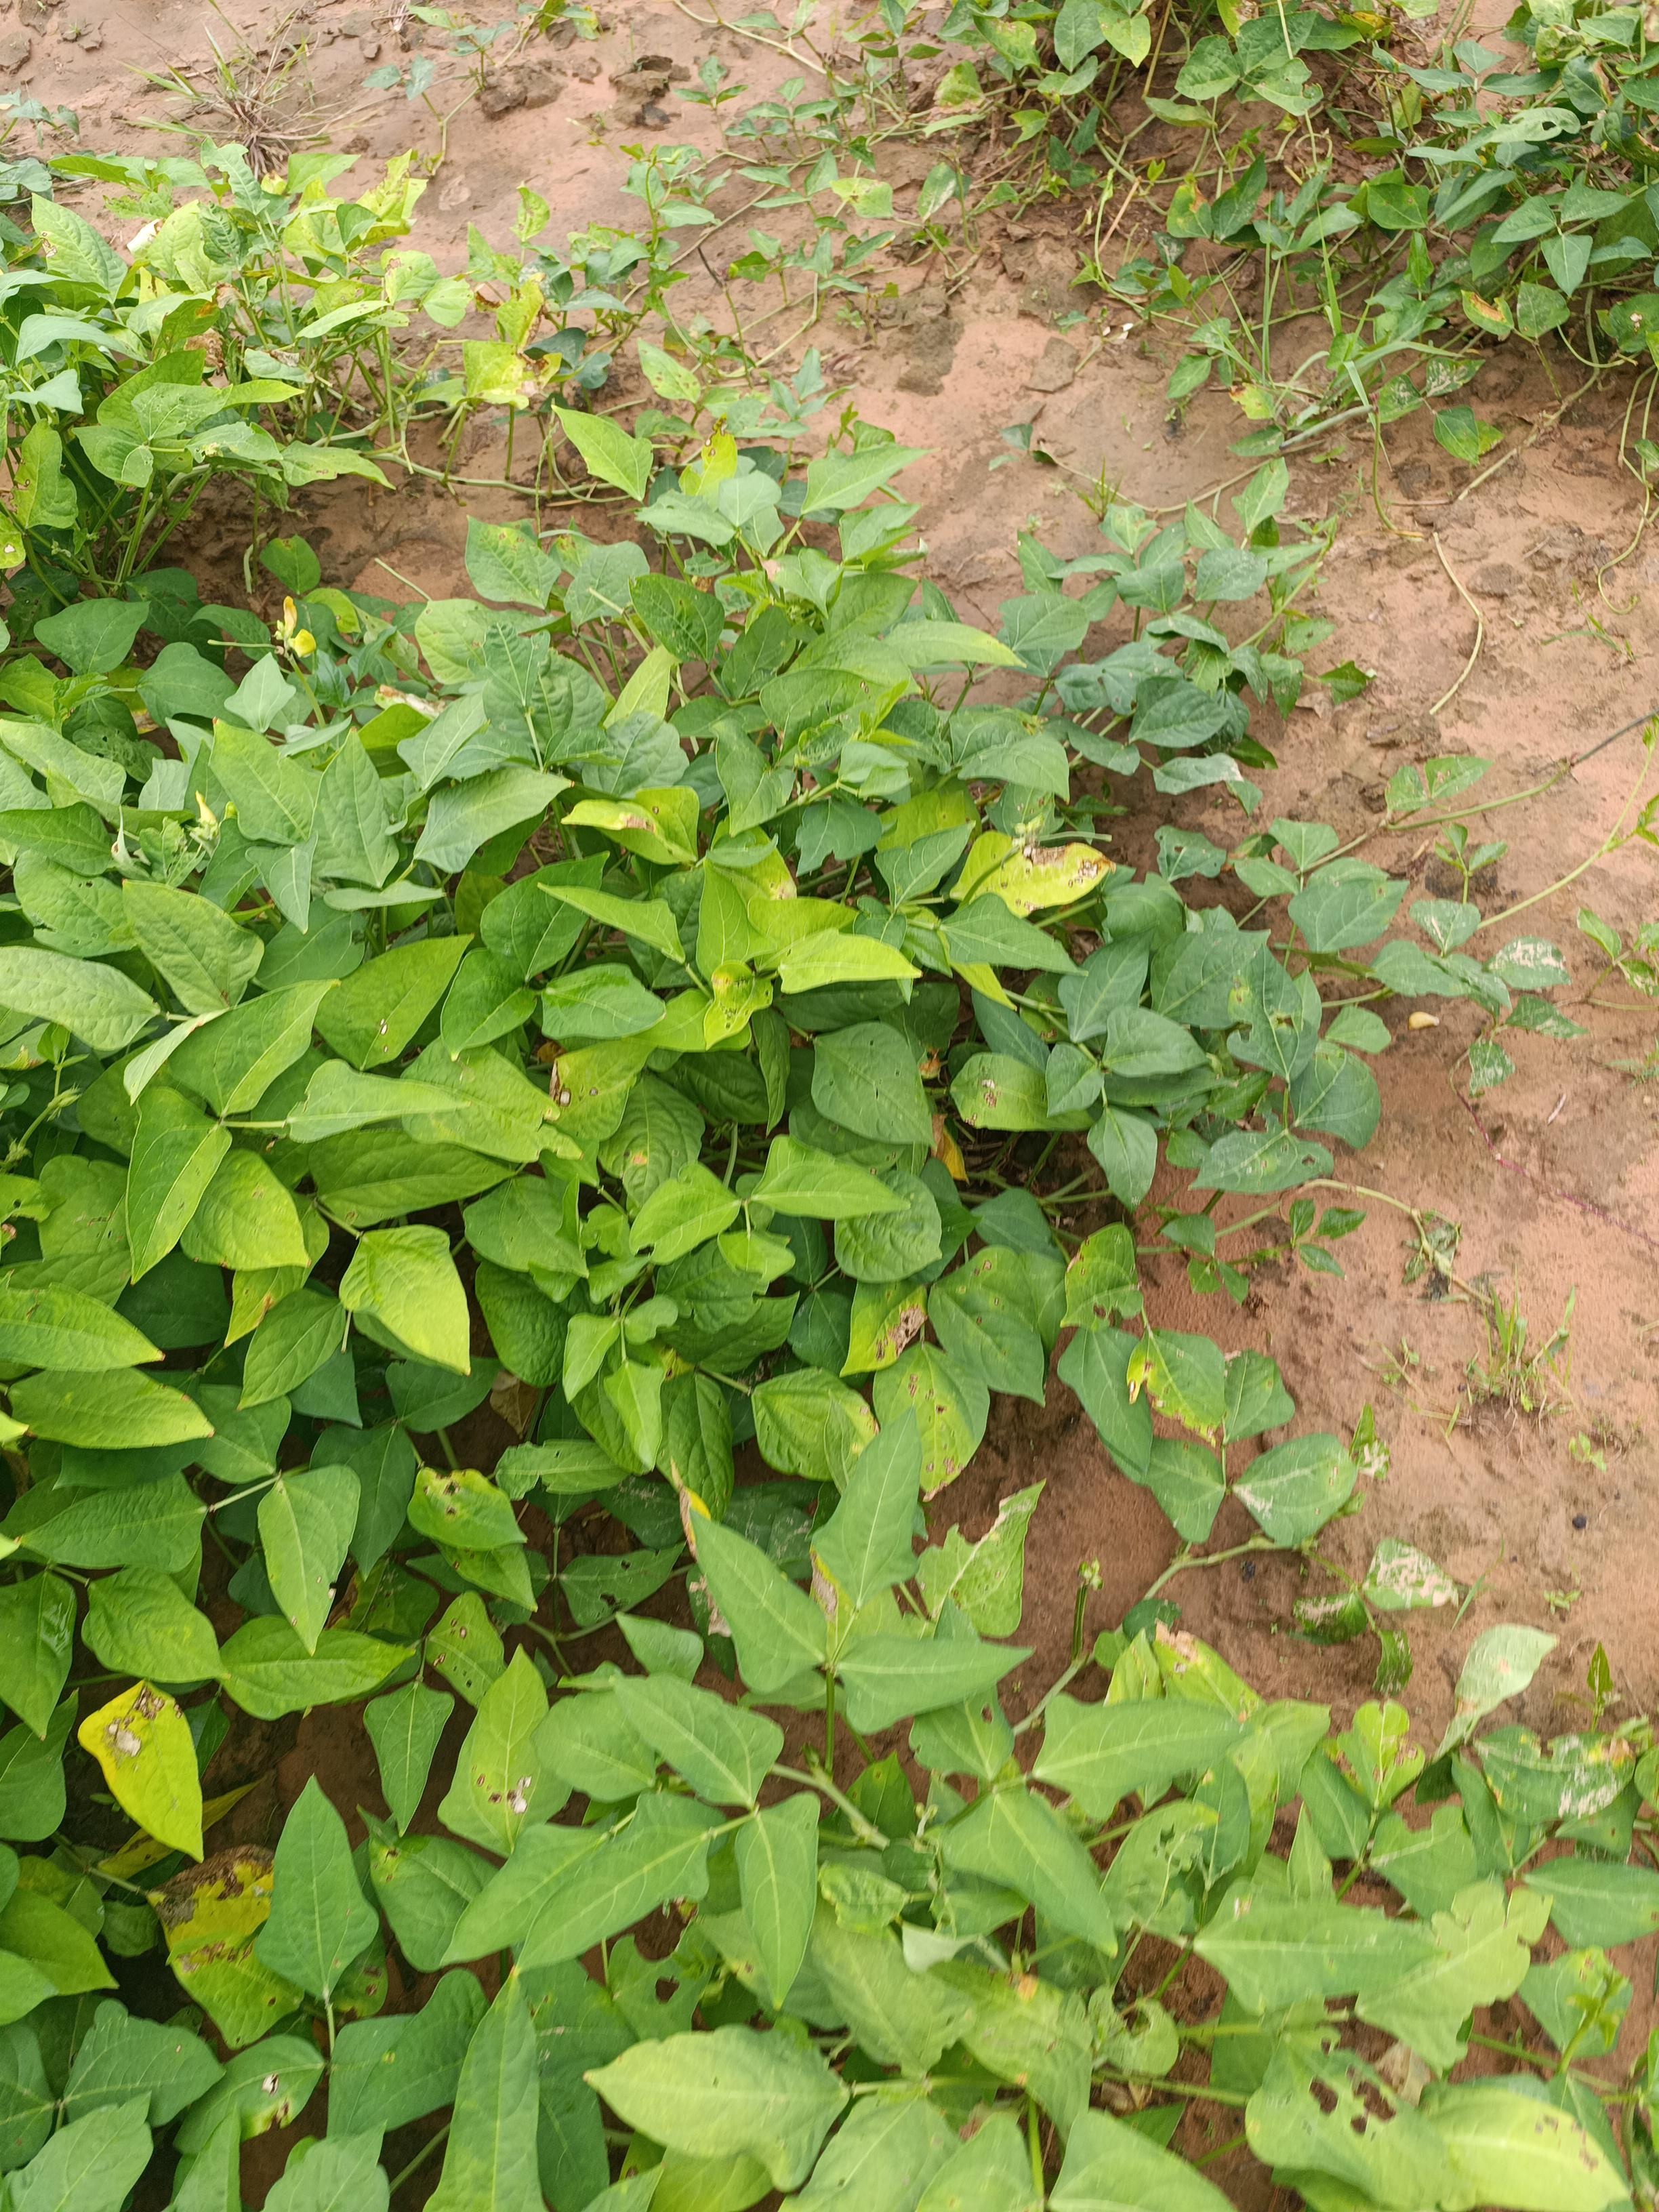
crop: cowpea
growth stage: development pod
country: Nigeria
